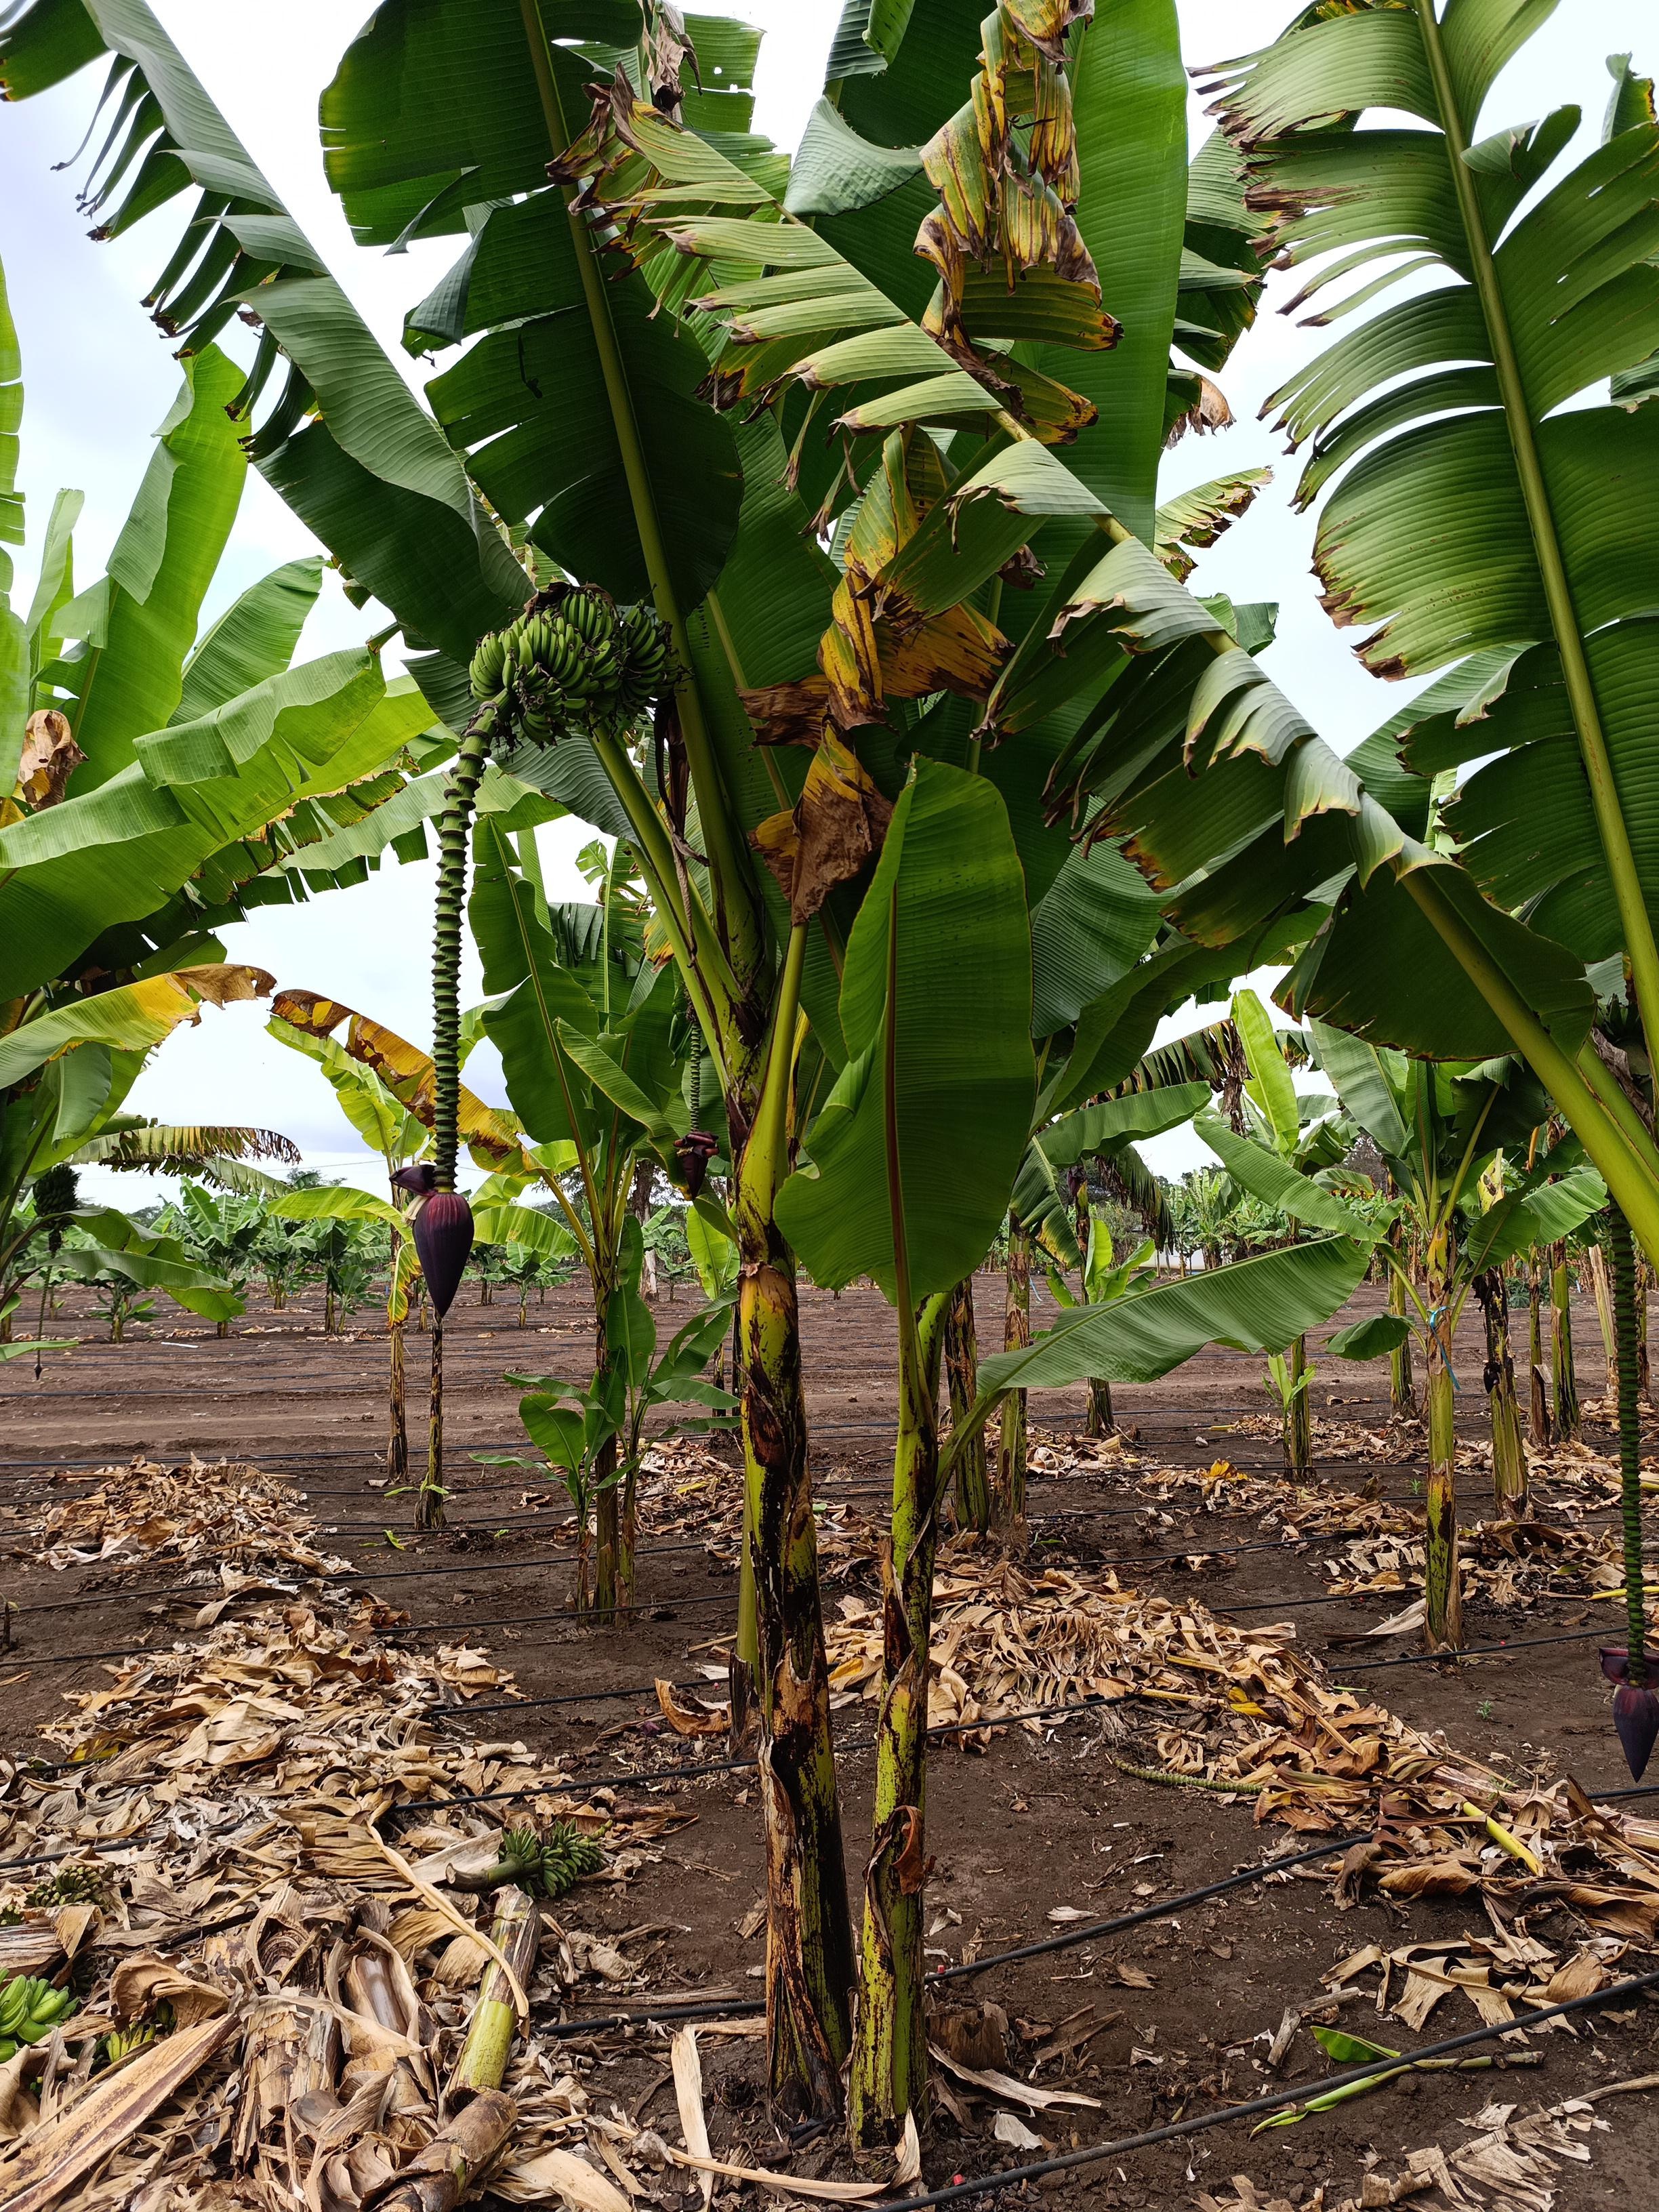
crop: banana
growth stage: development fruit
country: Tanzania
